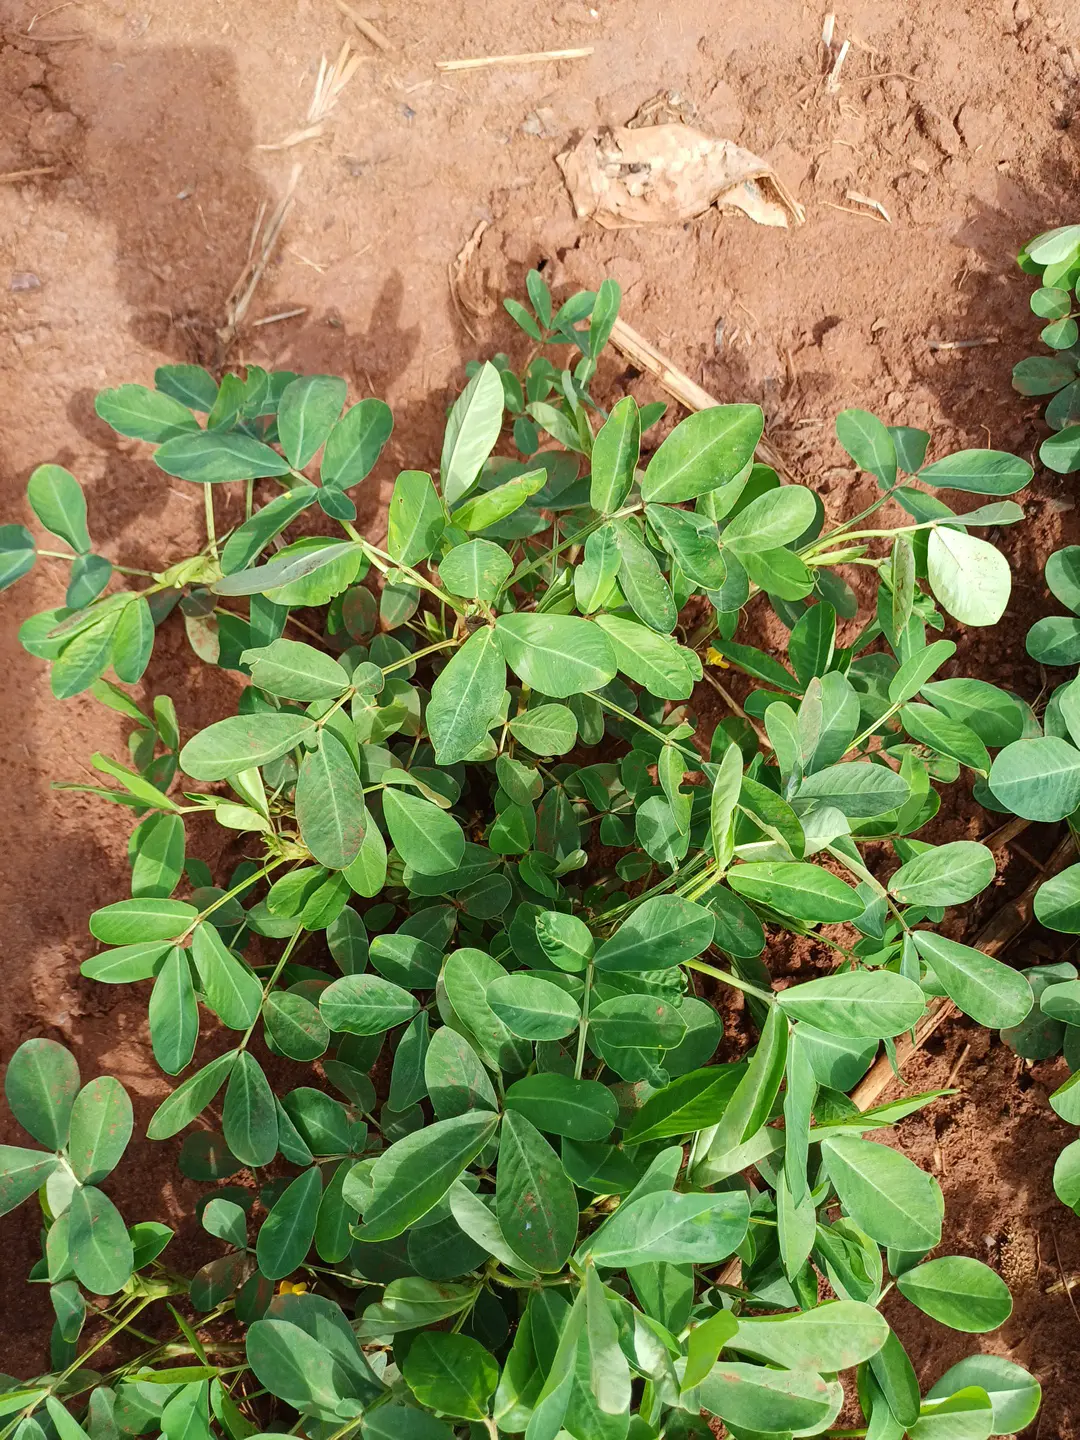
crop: groundnut
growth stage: flowering
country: Kenya
